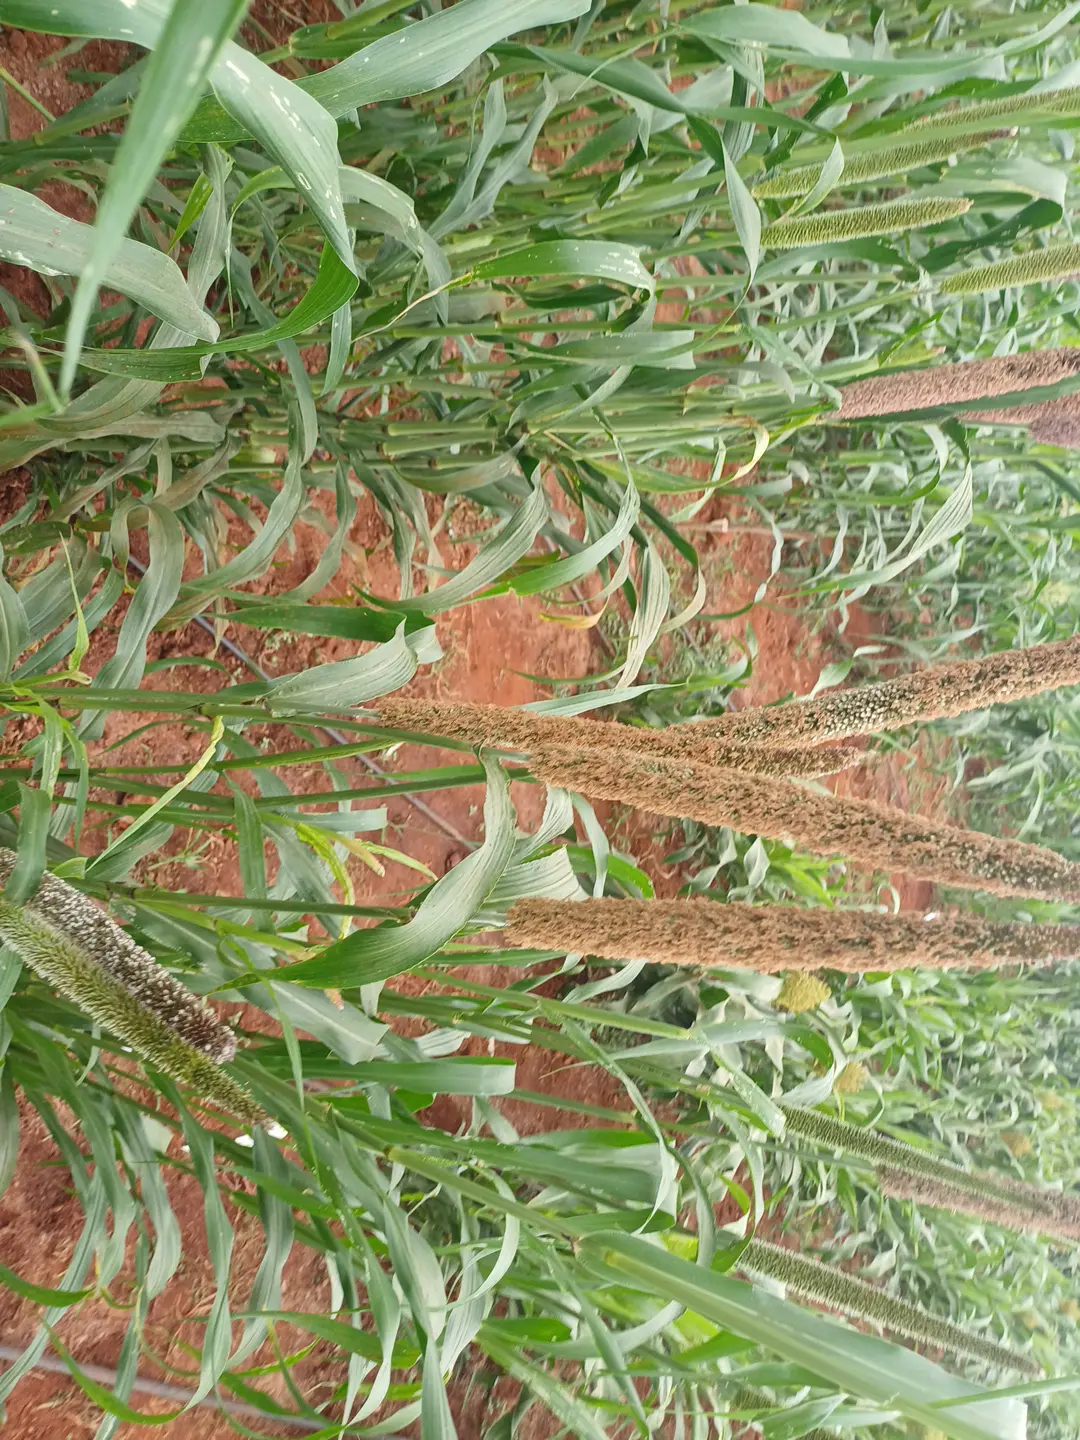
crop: pearl millet
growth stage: filling grain
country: Kenya
